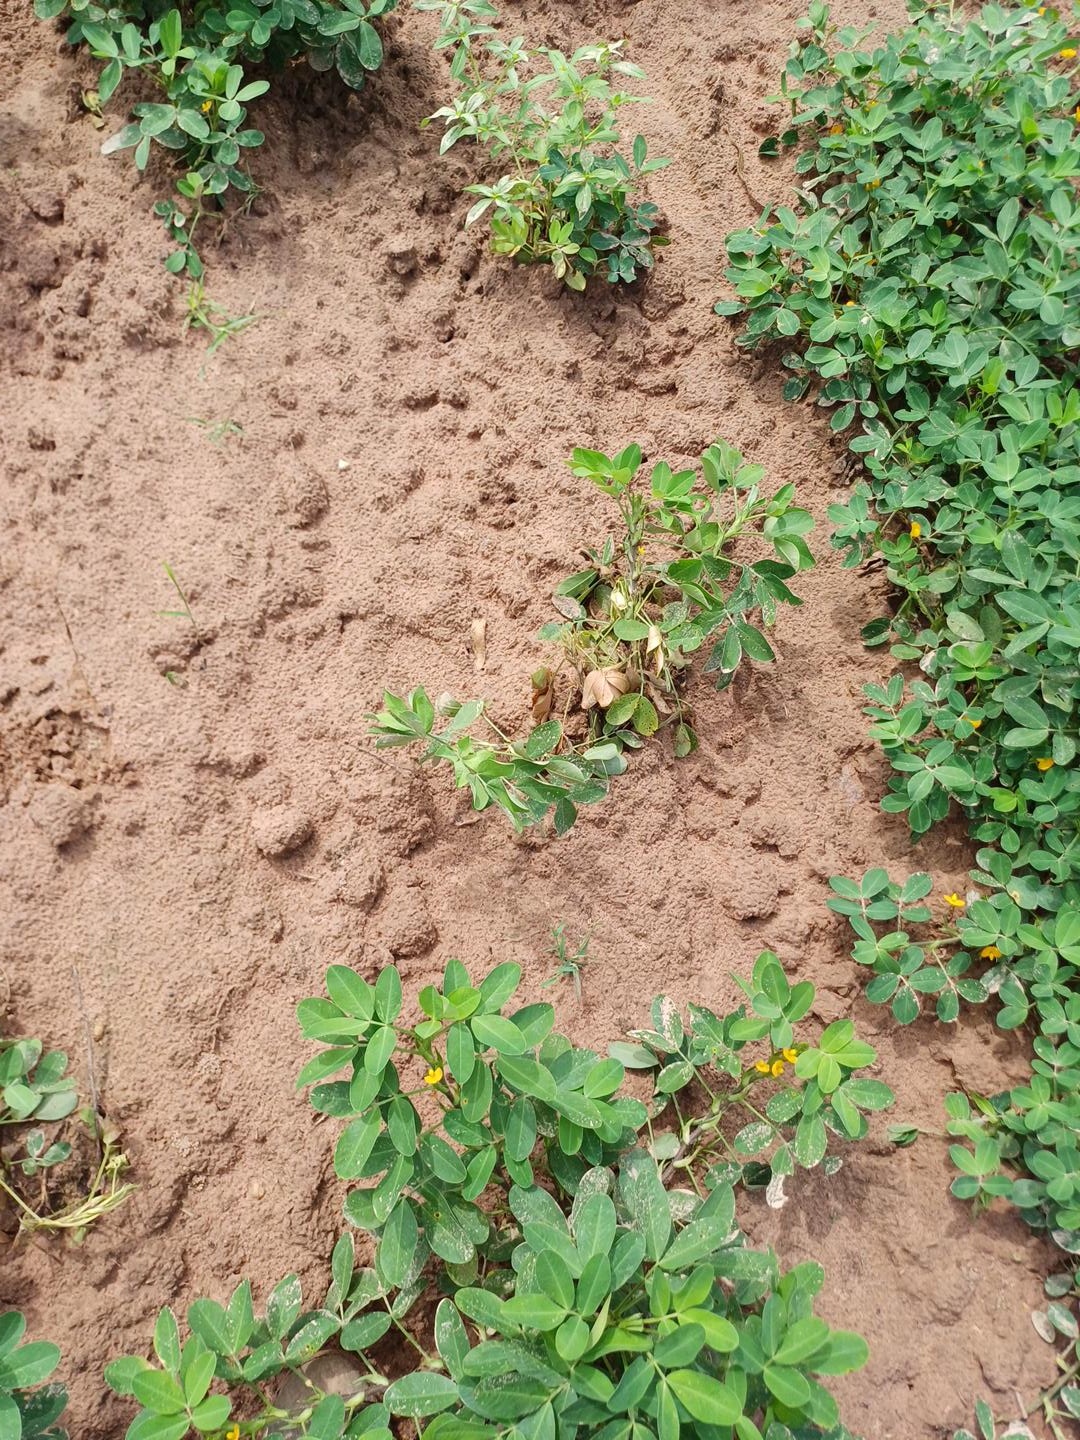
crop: groundnut
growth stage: flowering
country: Senegal
